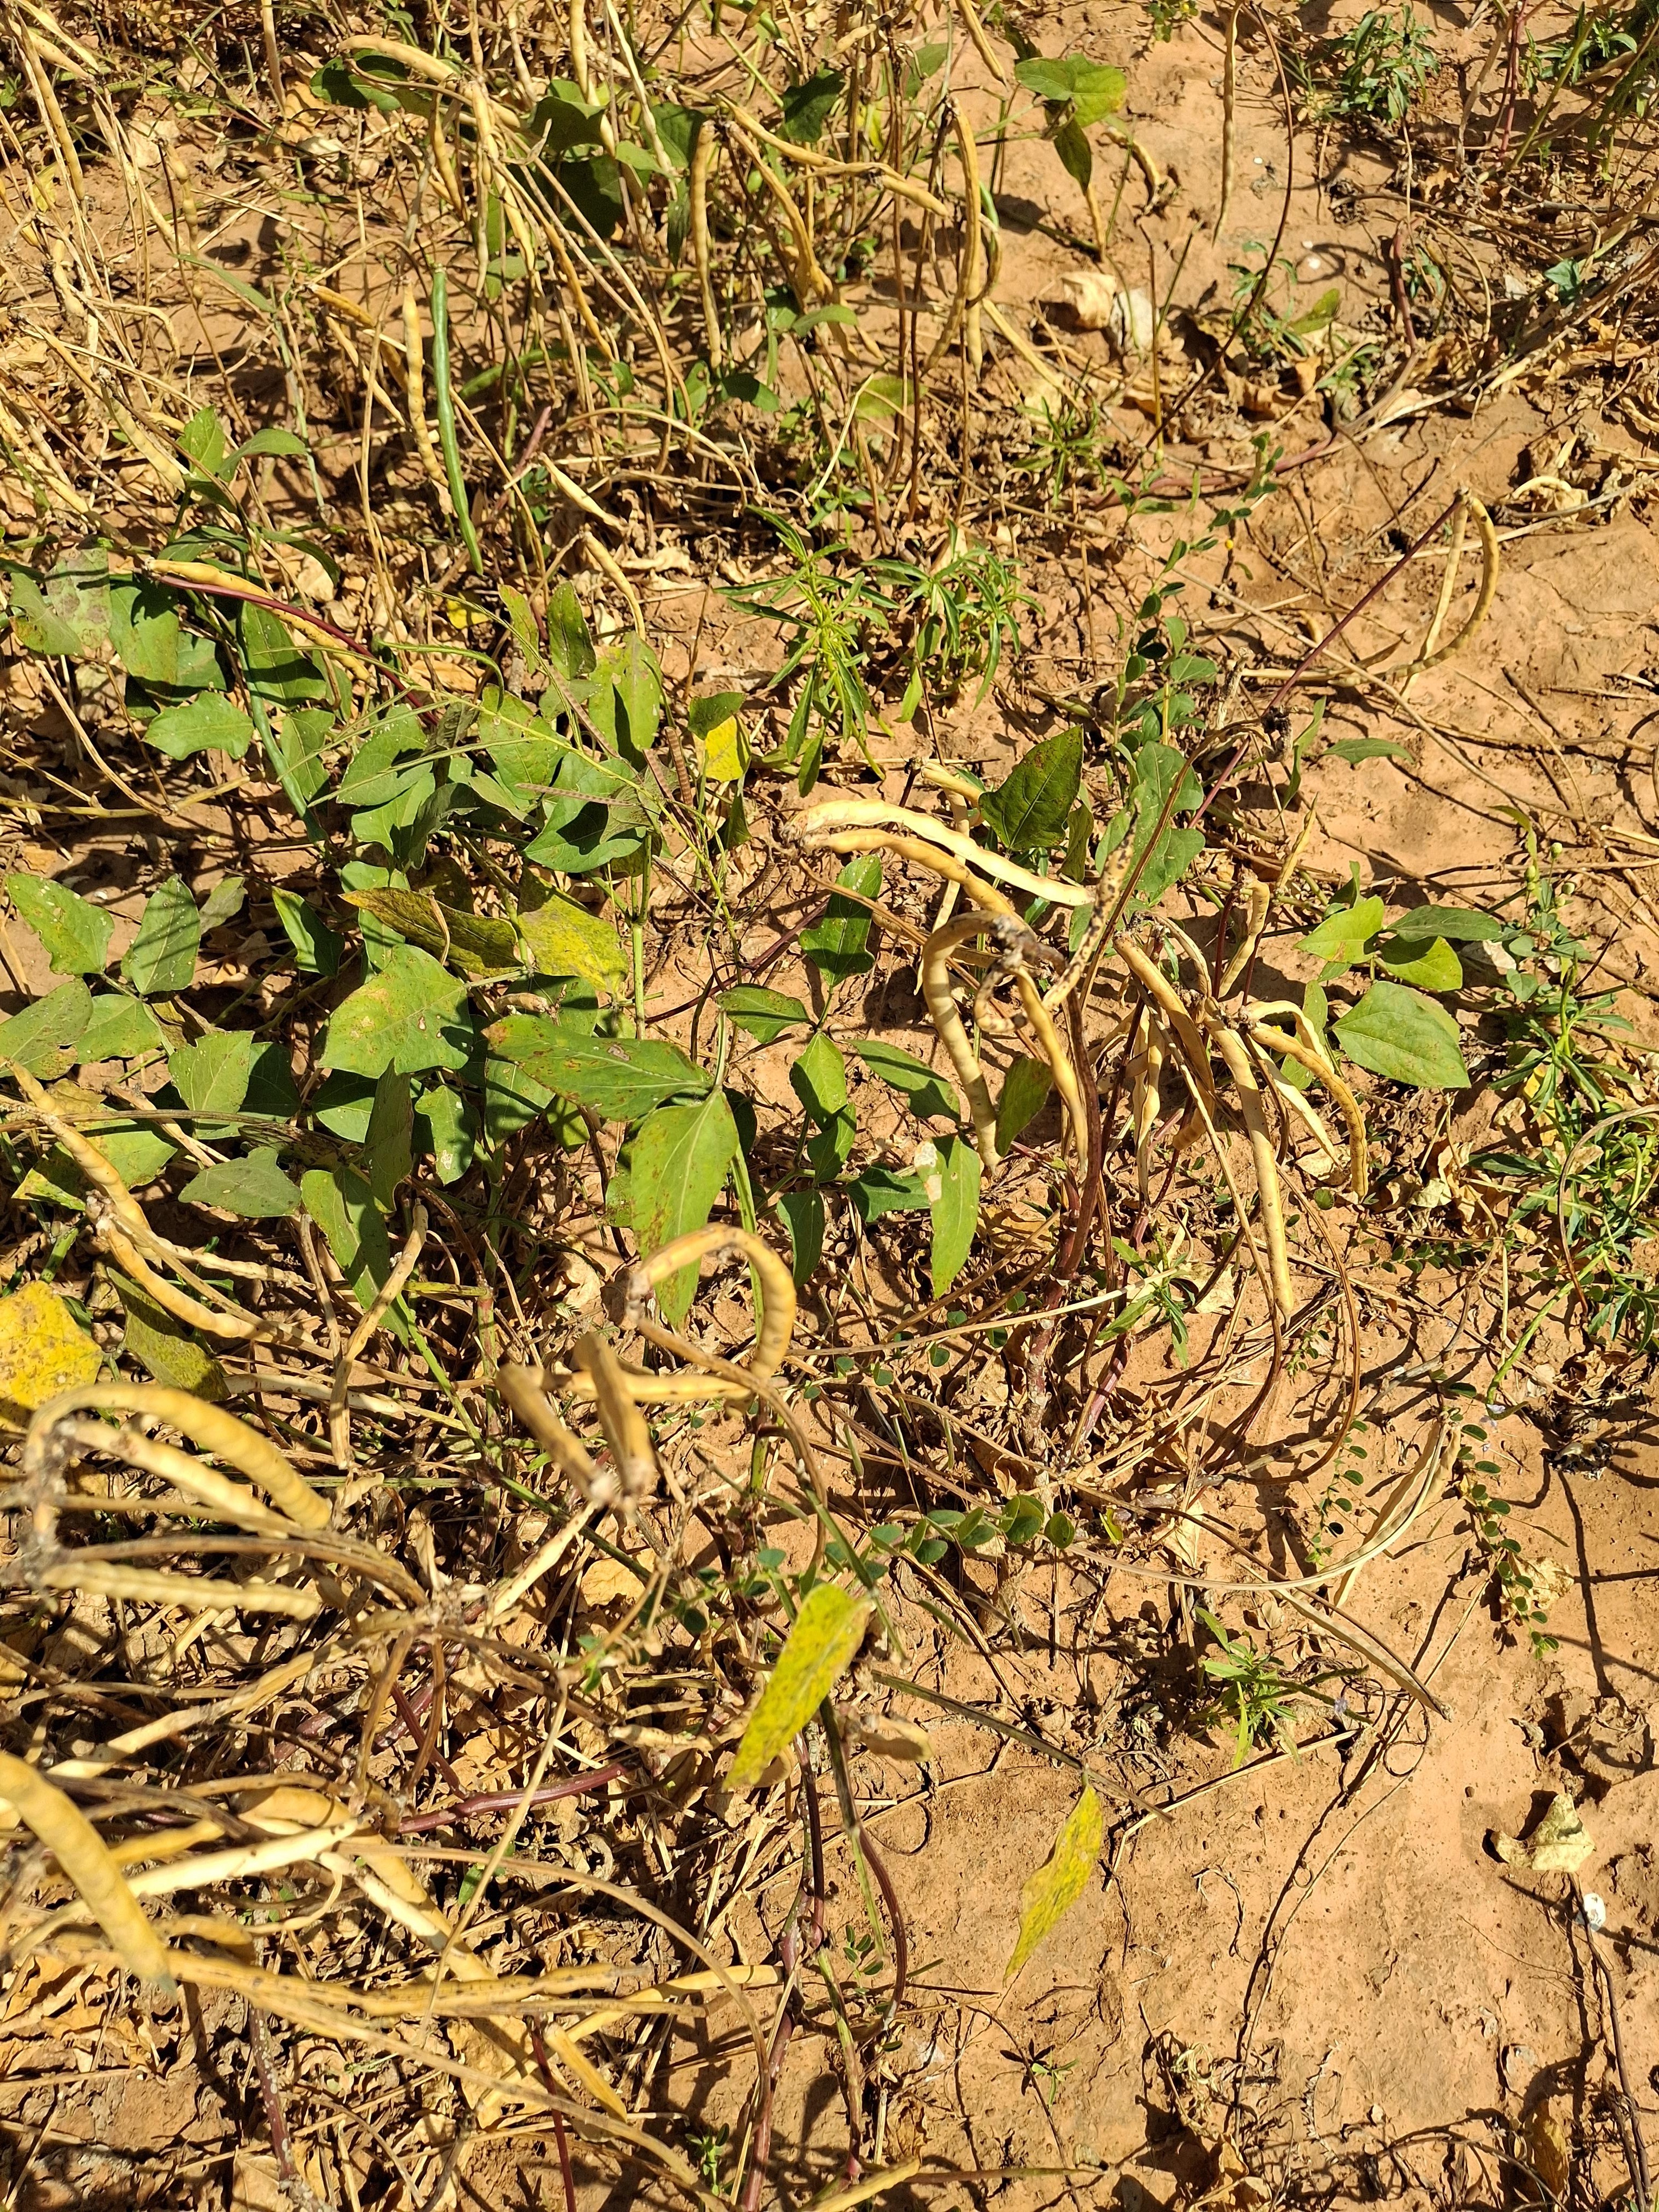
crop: cowpea
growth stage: maturity
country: Nigeria
